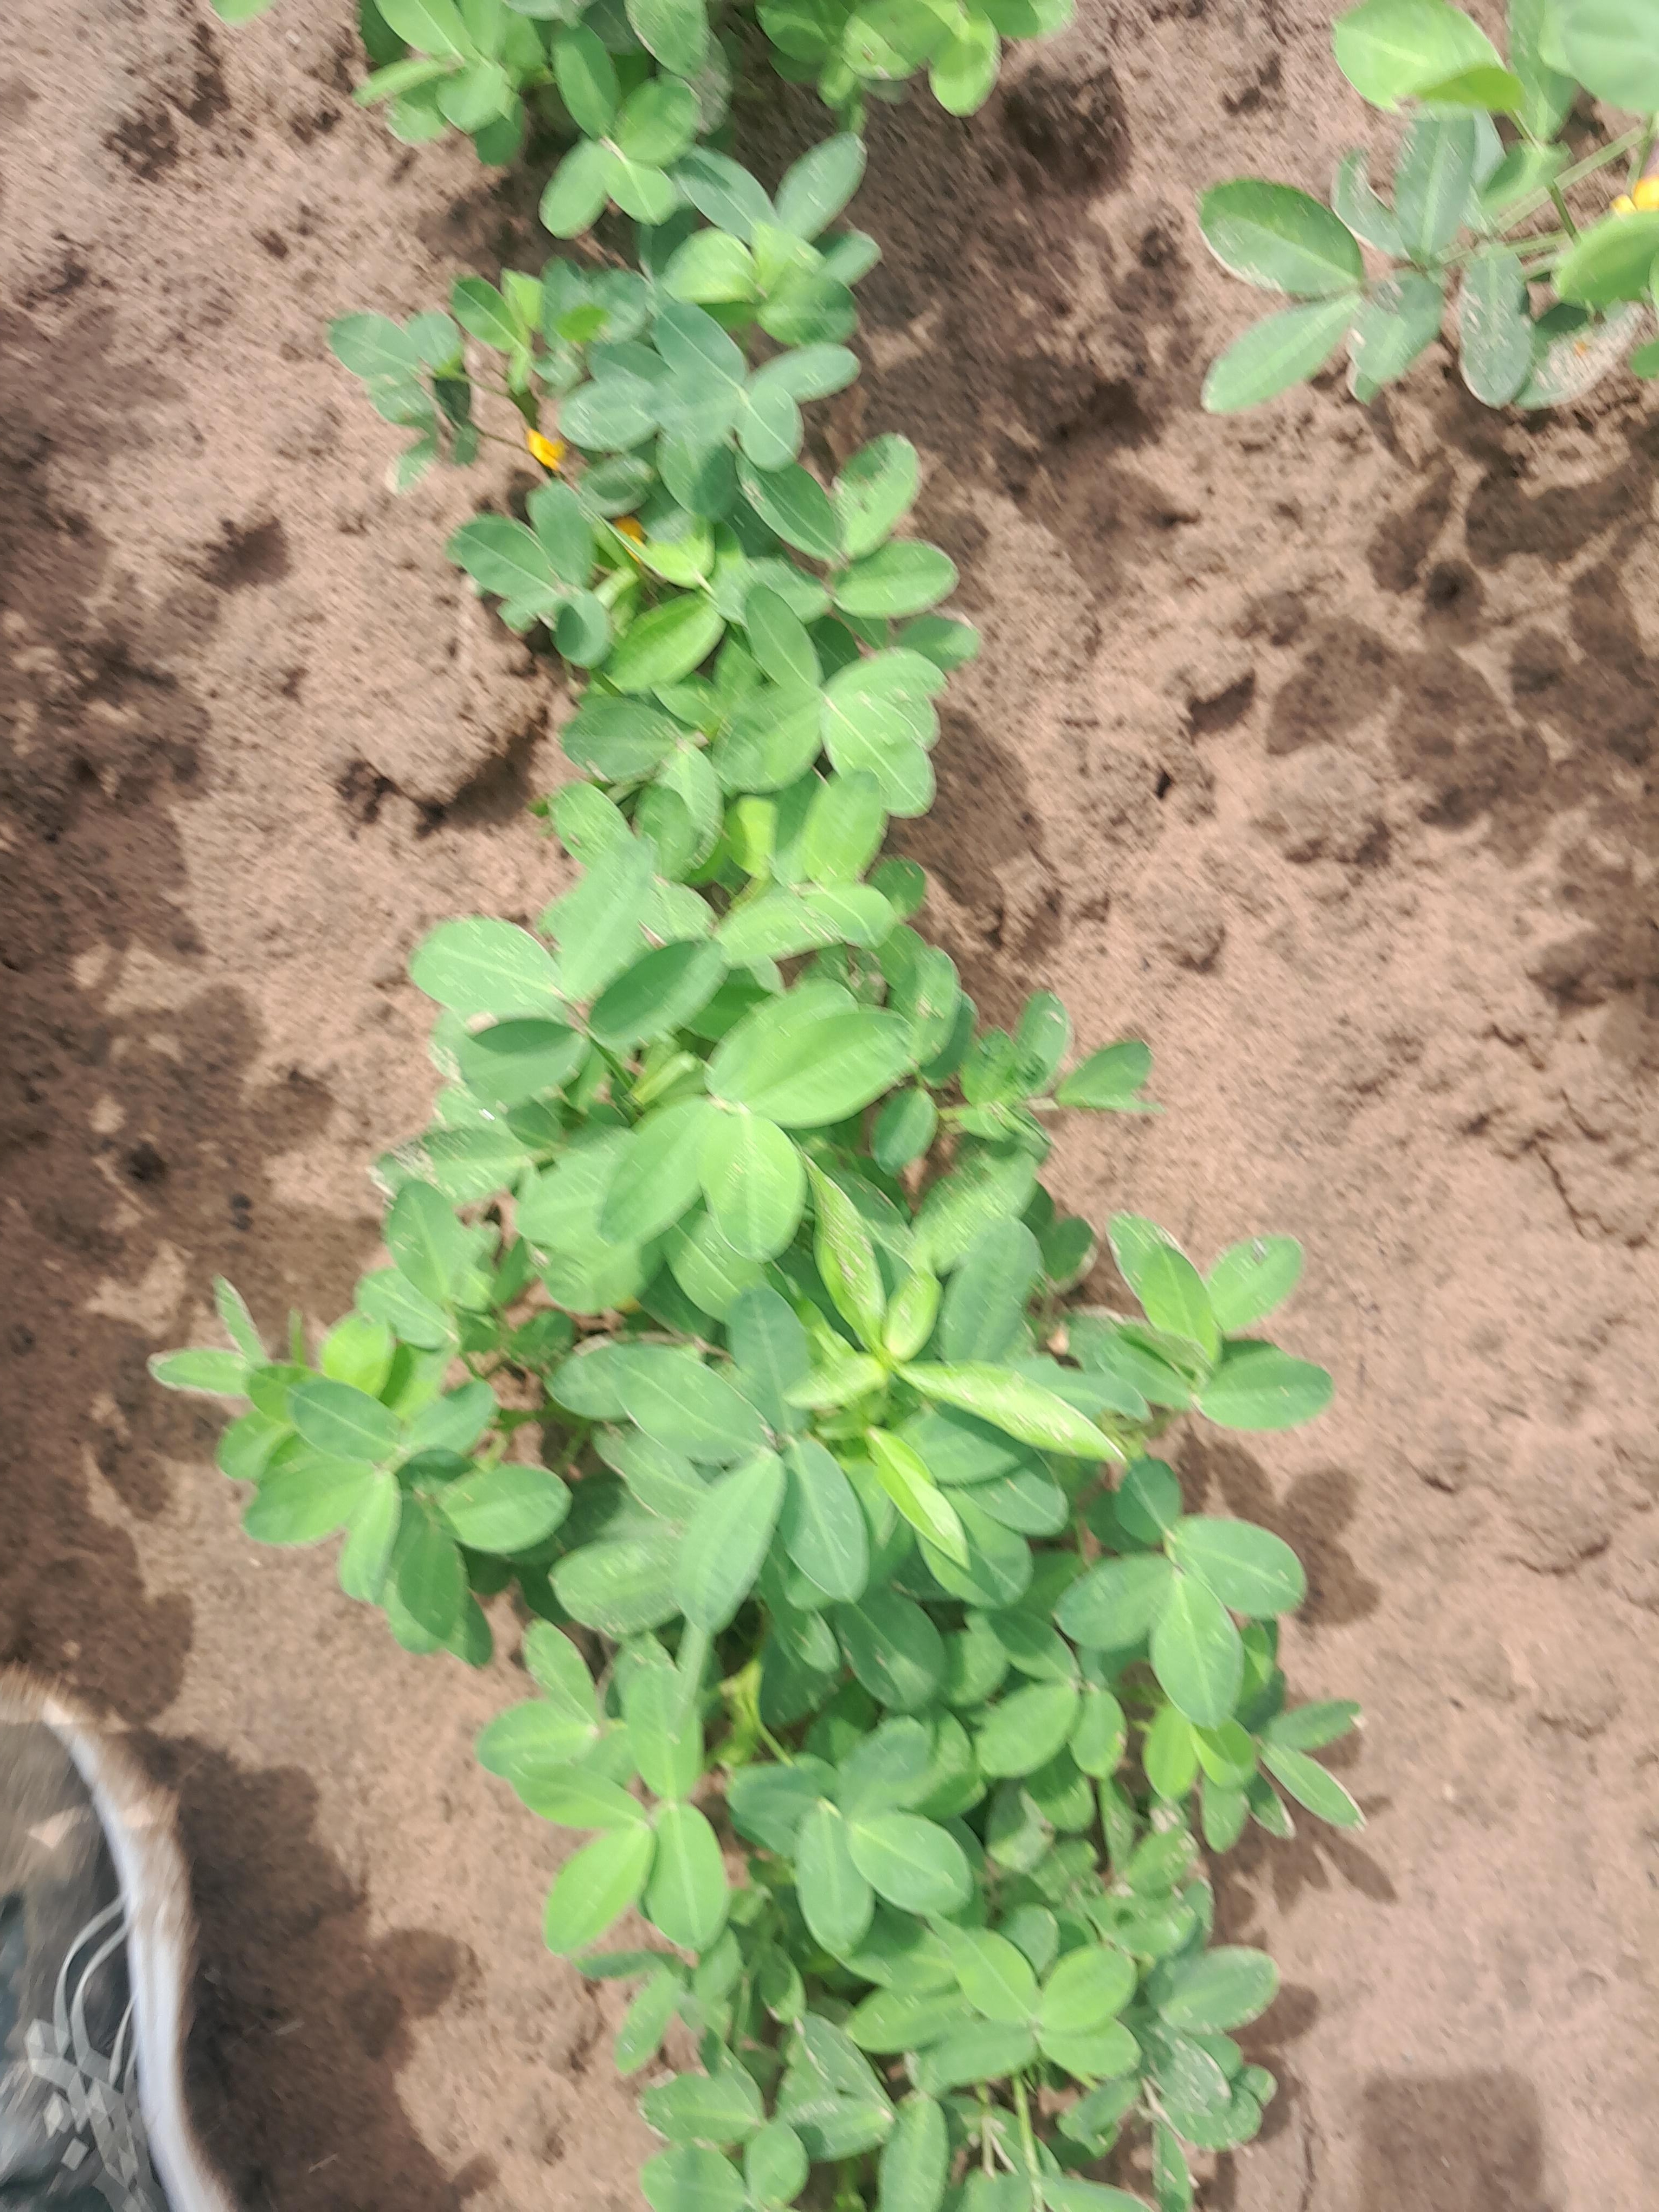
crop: groundnut
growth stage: flowering
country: Senegal
